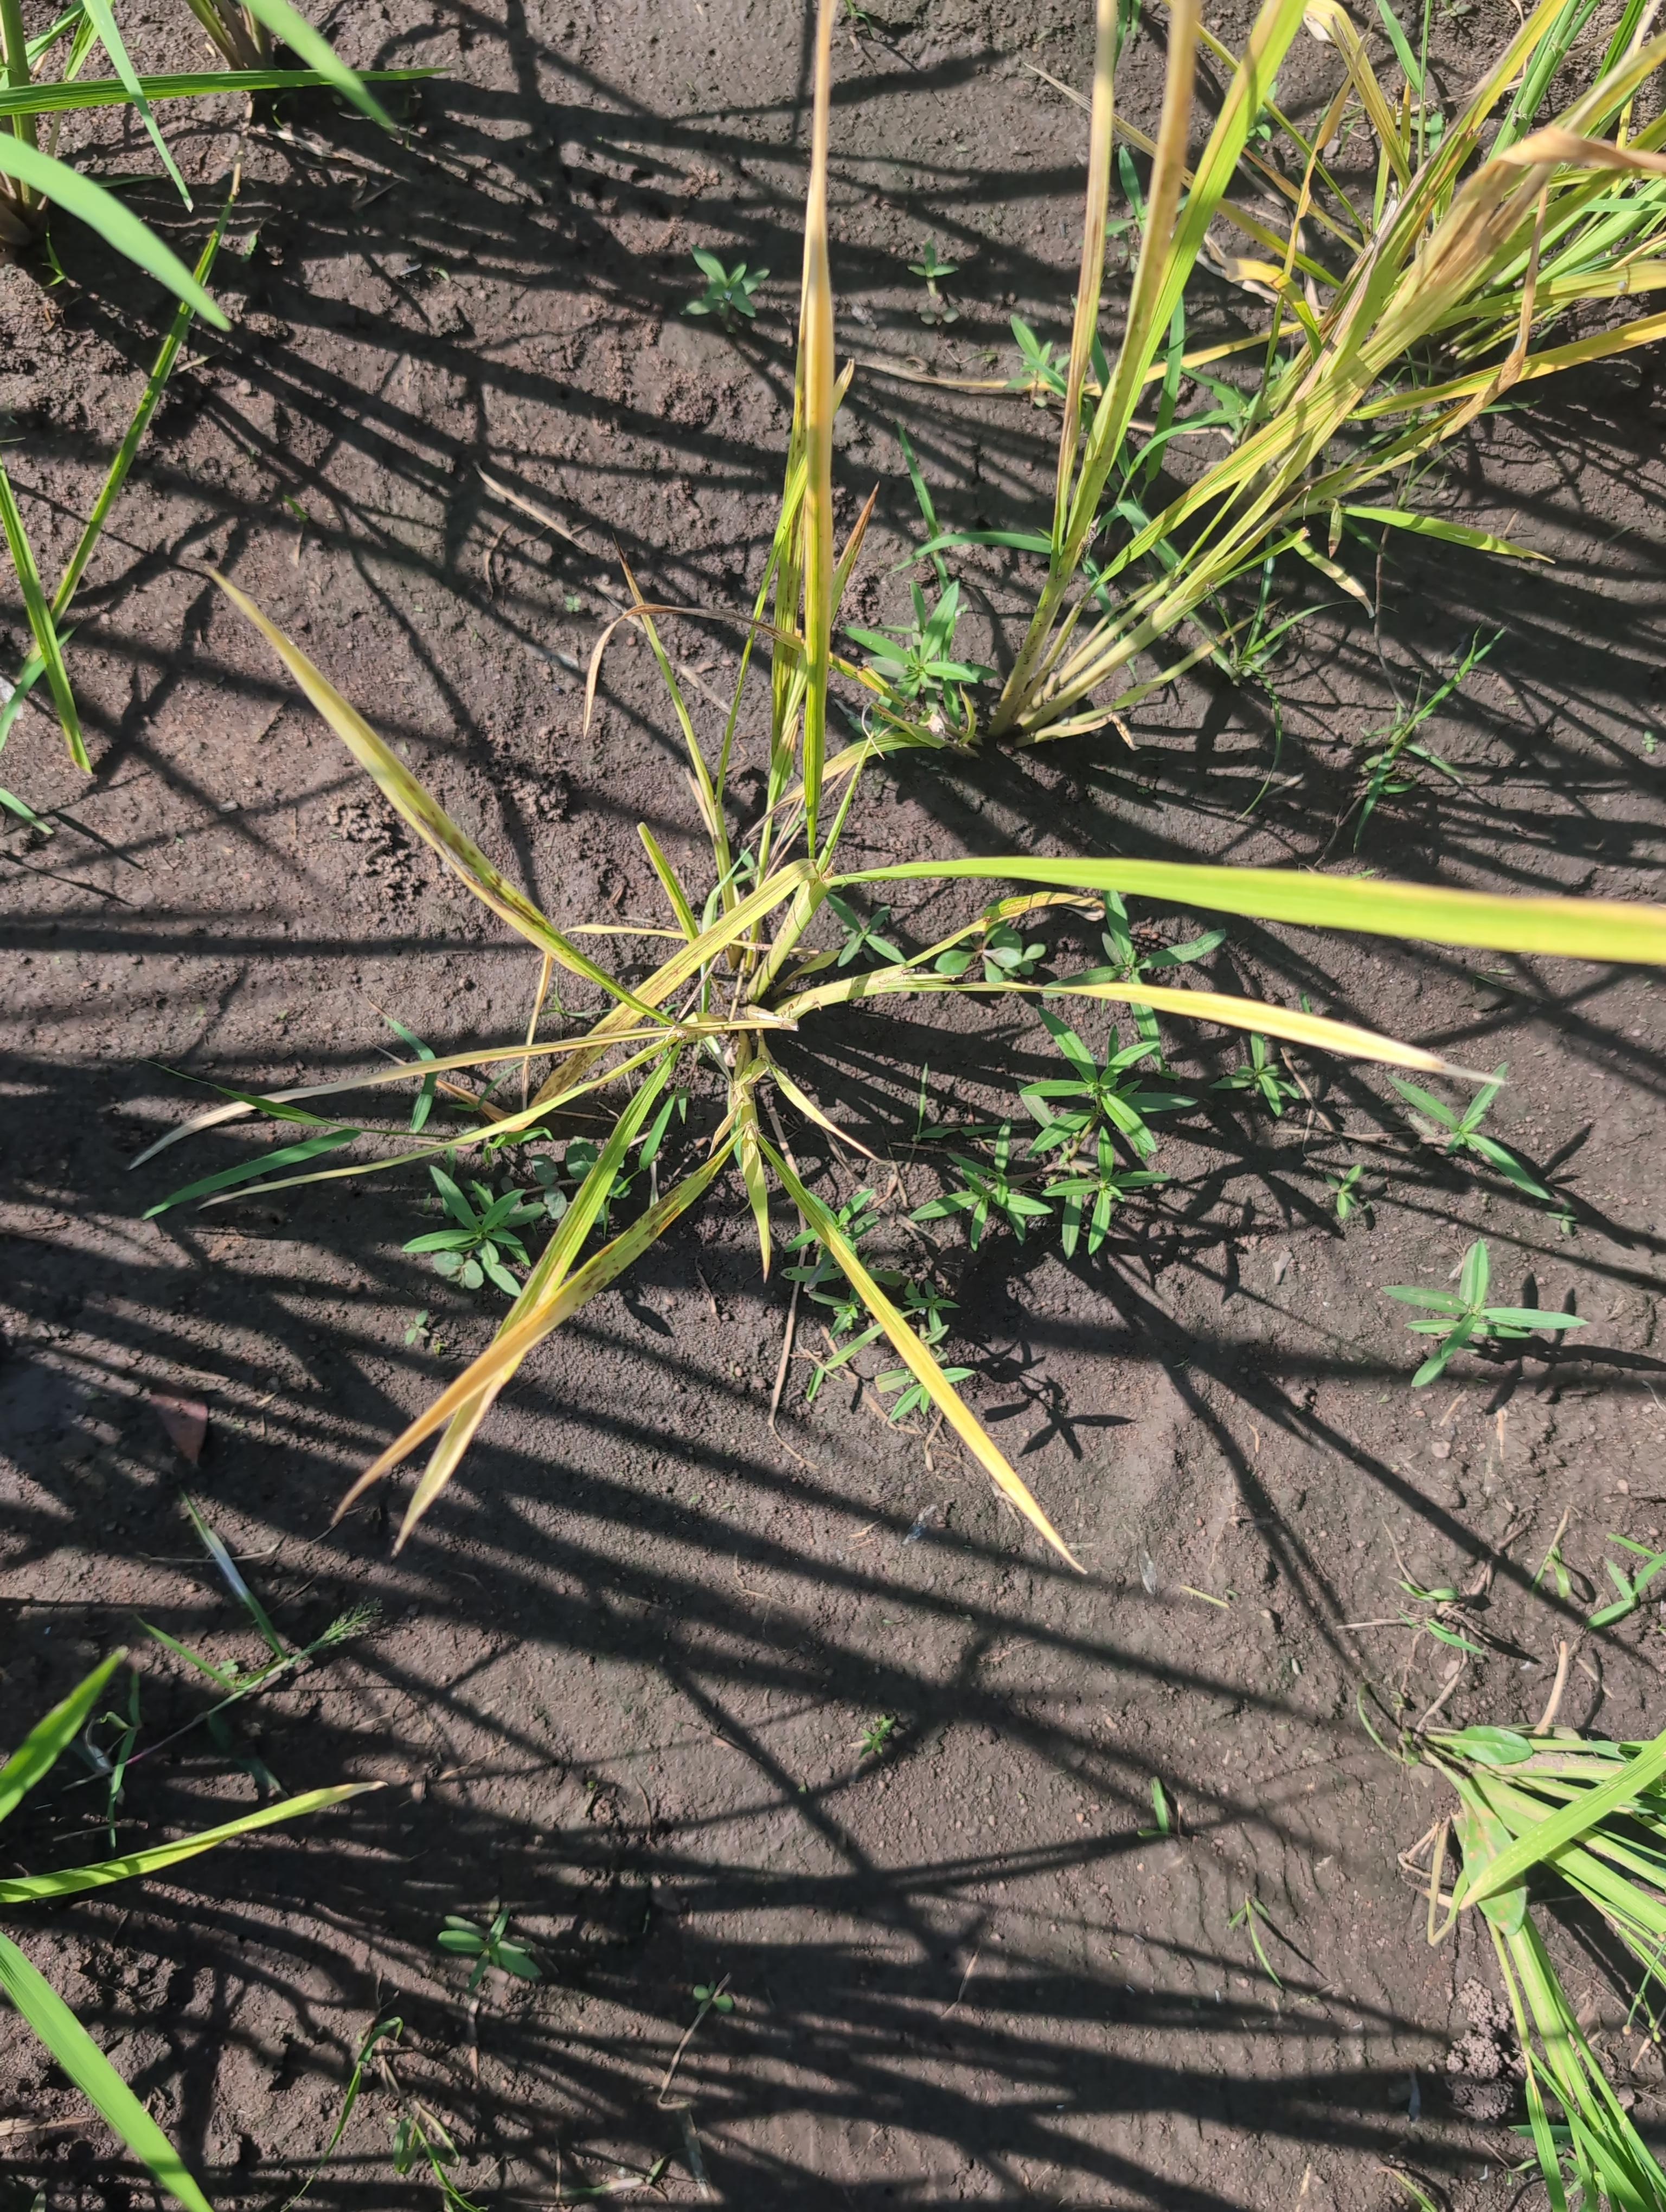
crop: rice
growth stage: tillering
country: Côte d'Ivoire
